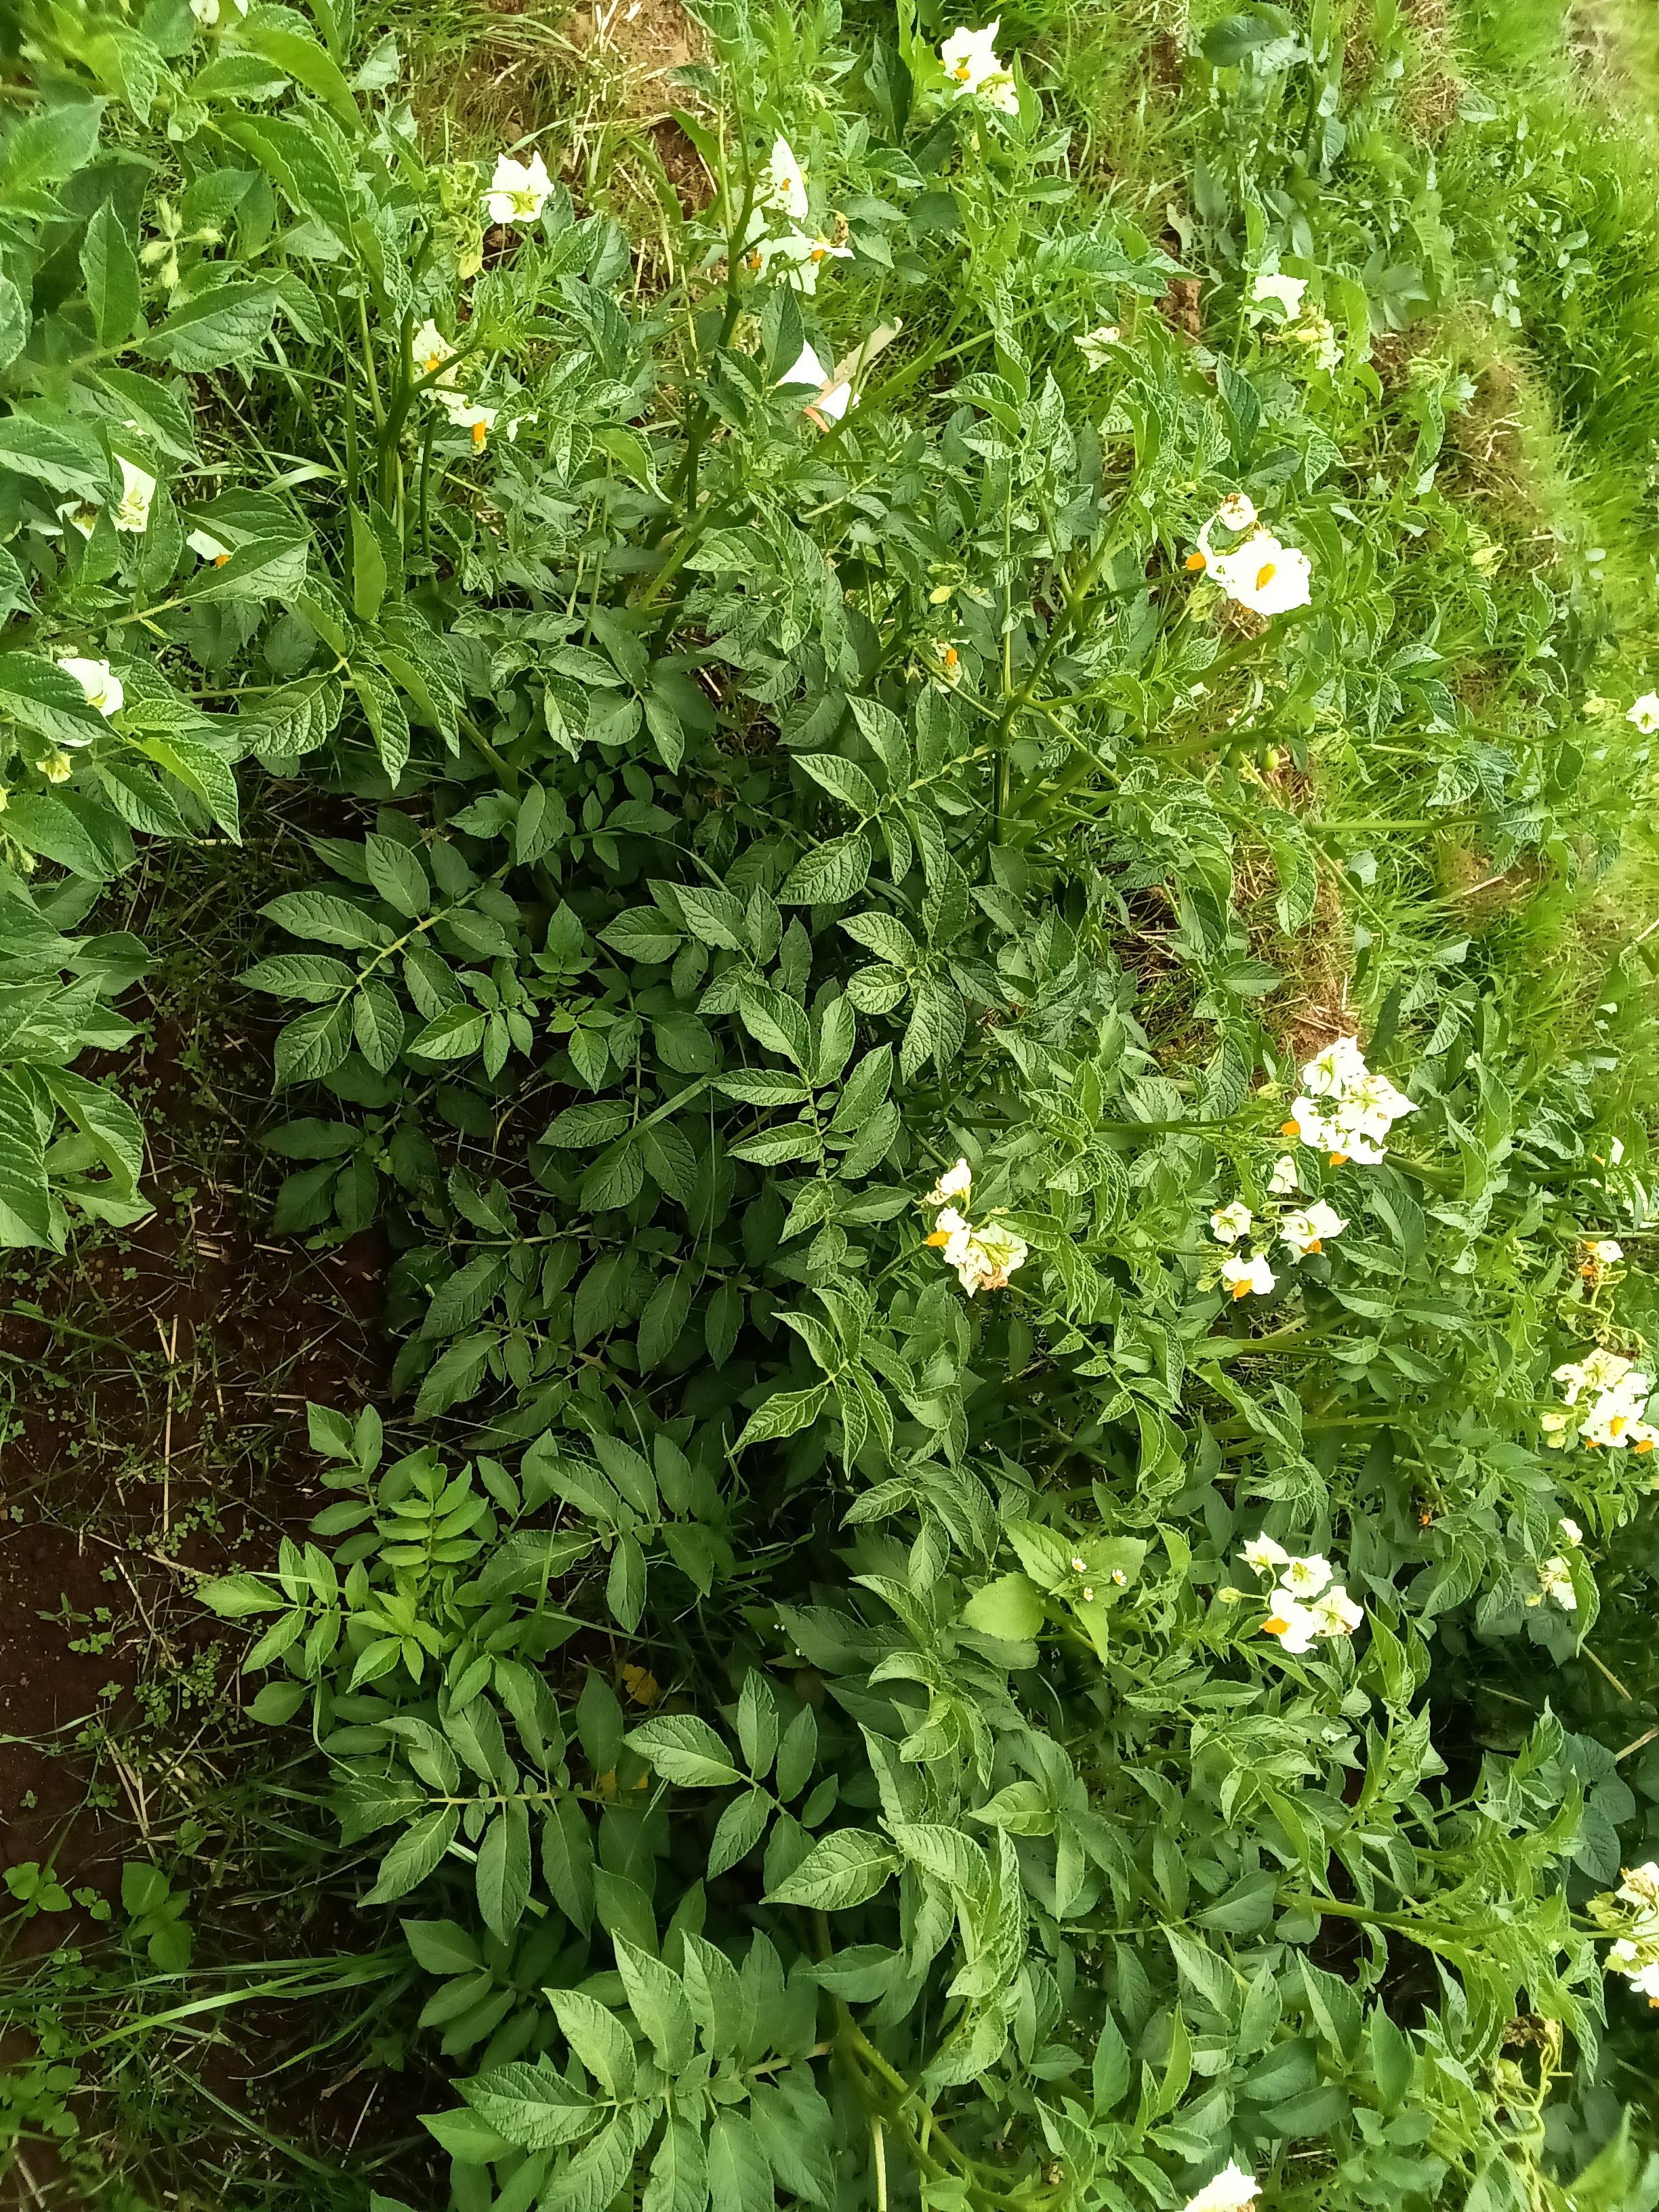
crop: potato
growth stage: flowering
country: Kenya
